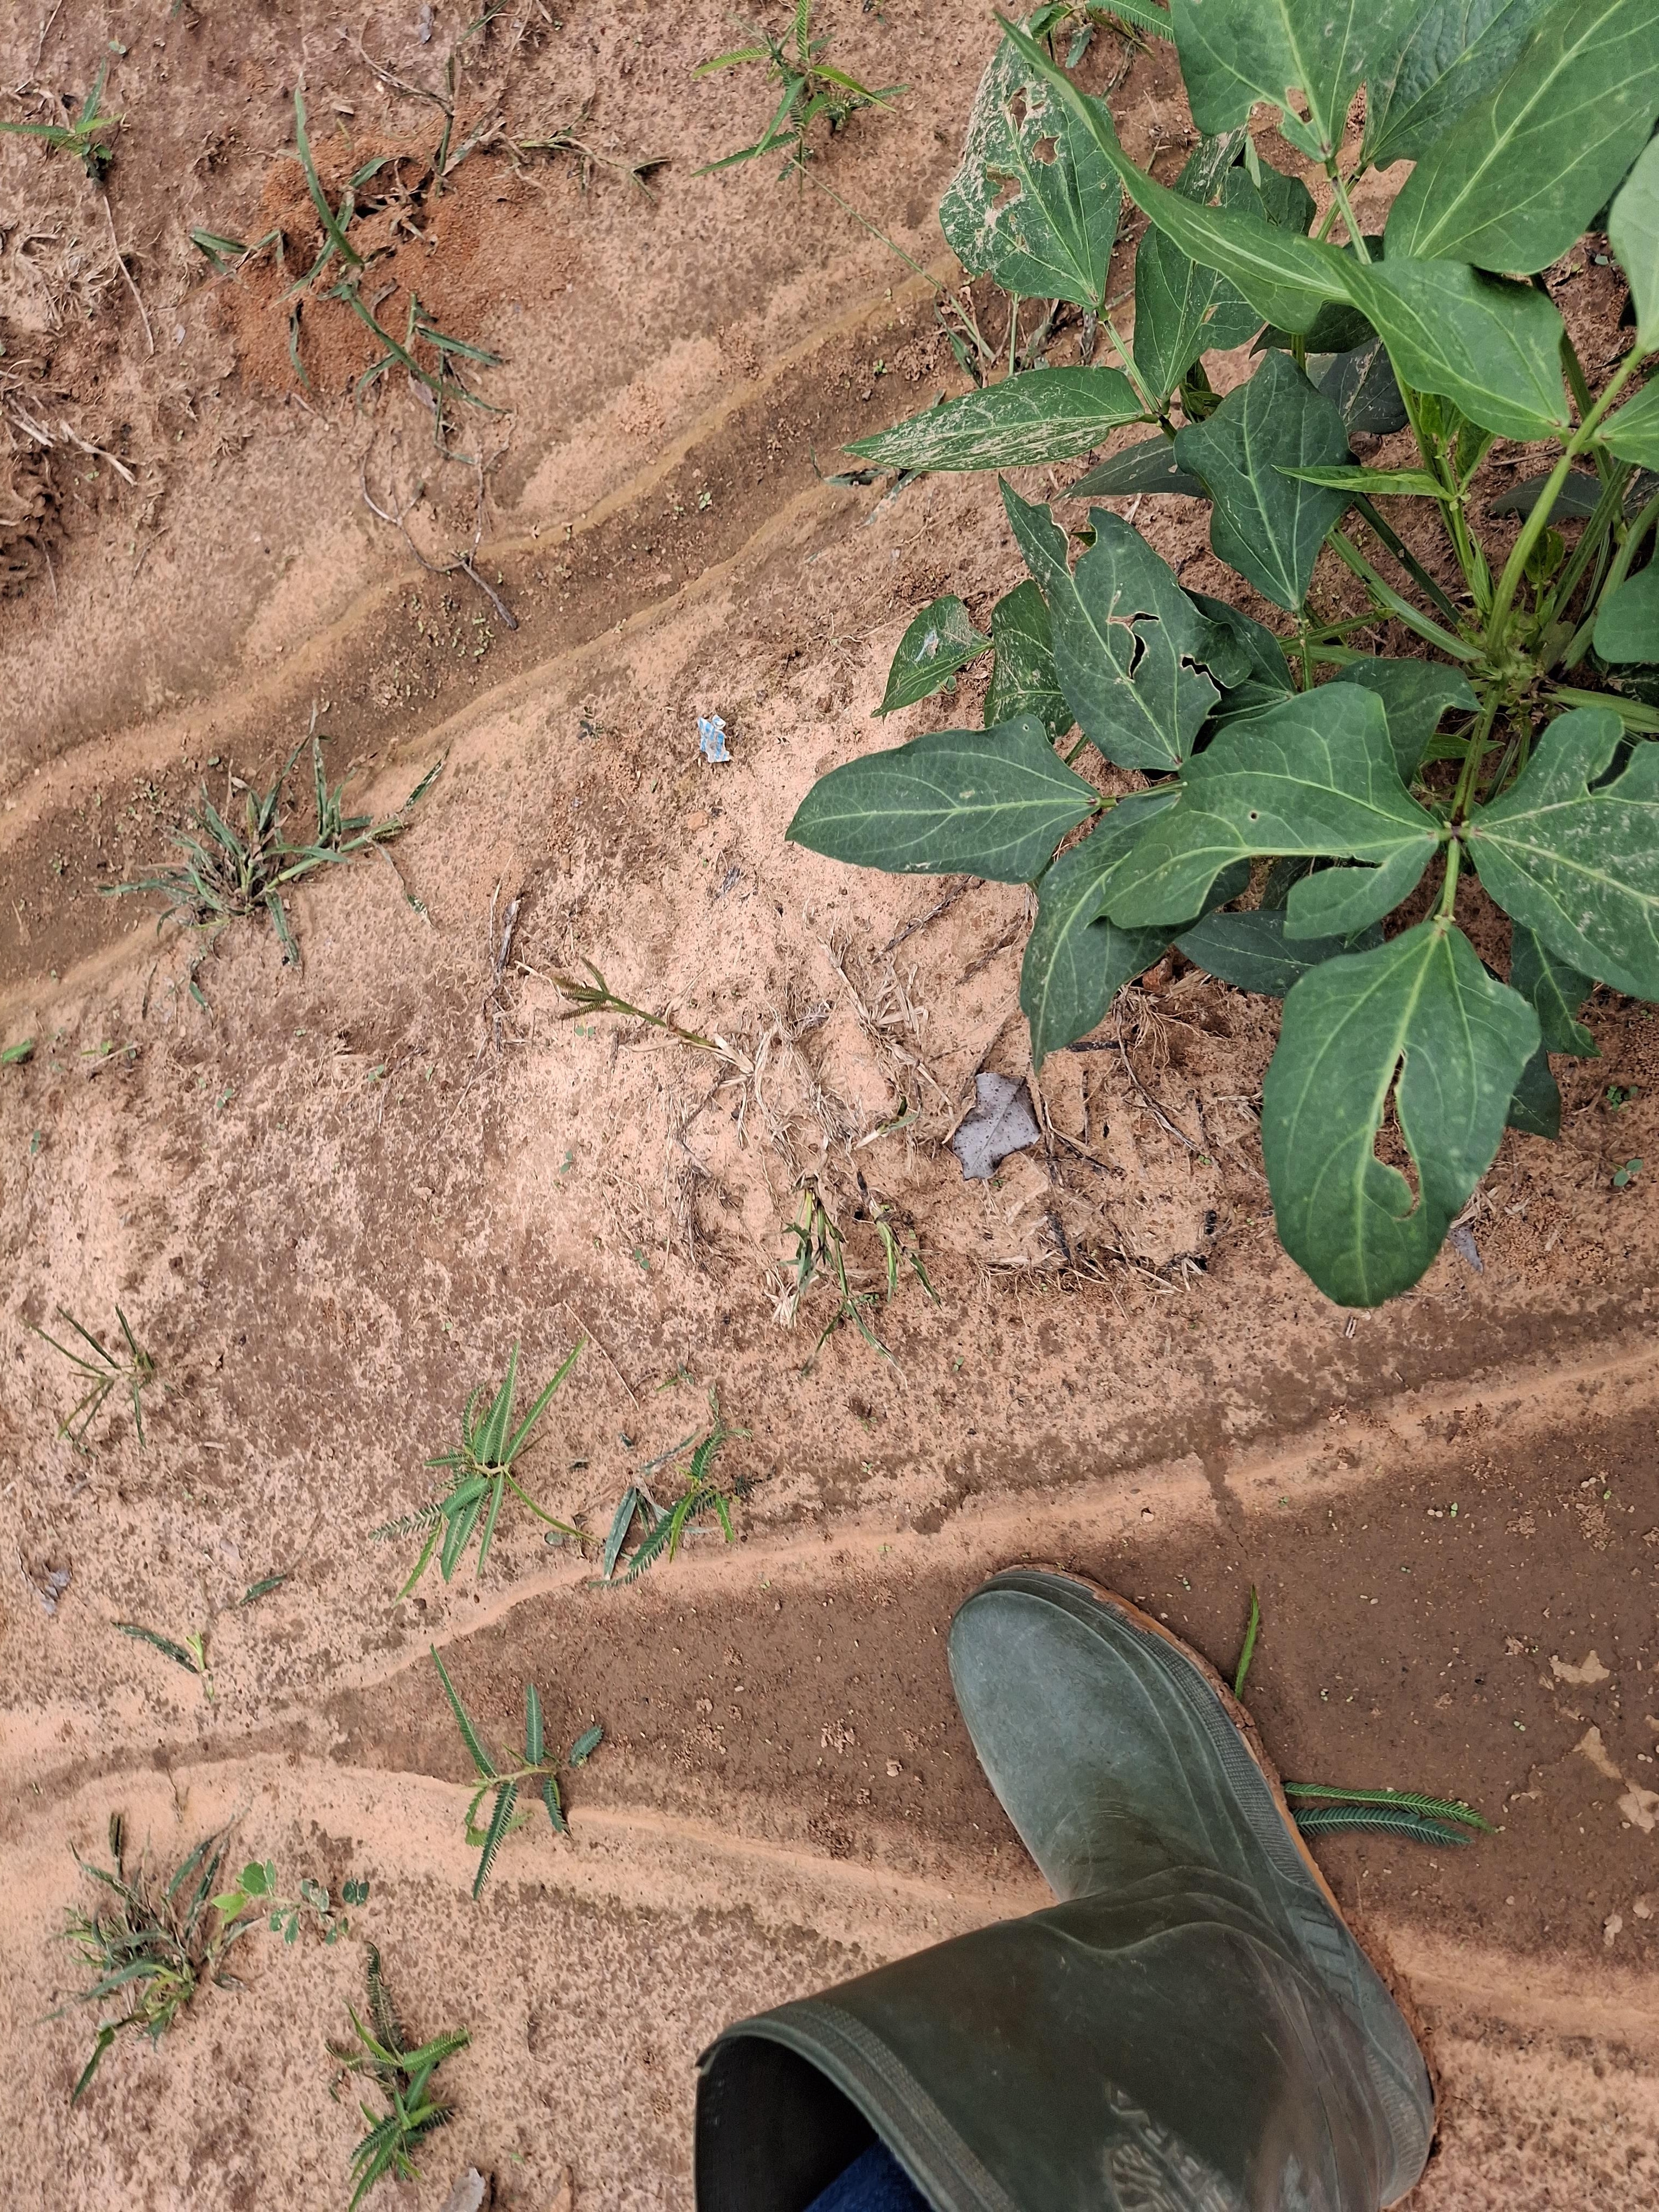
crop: cowpea
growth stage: vegetative
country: Nigeria
